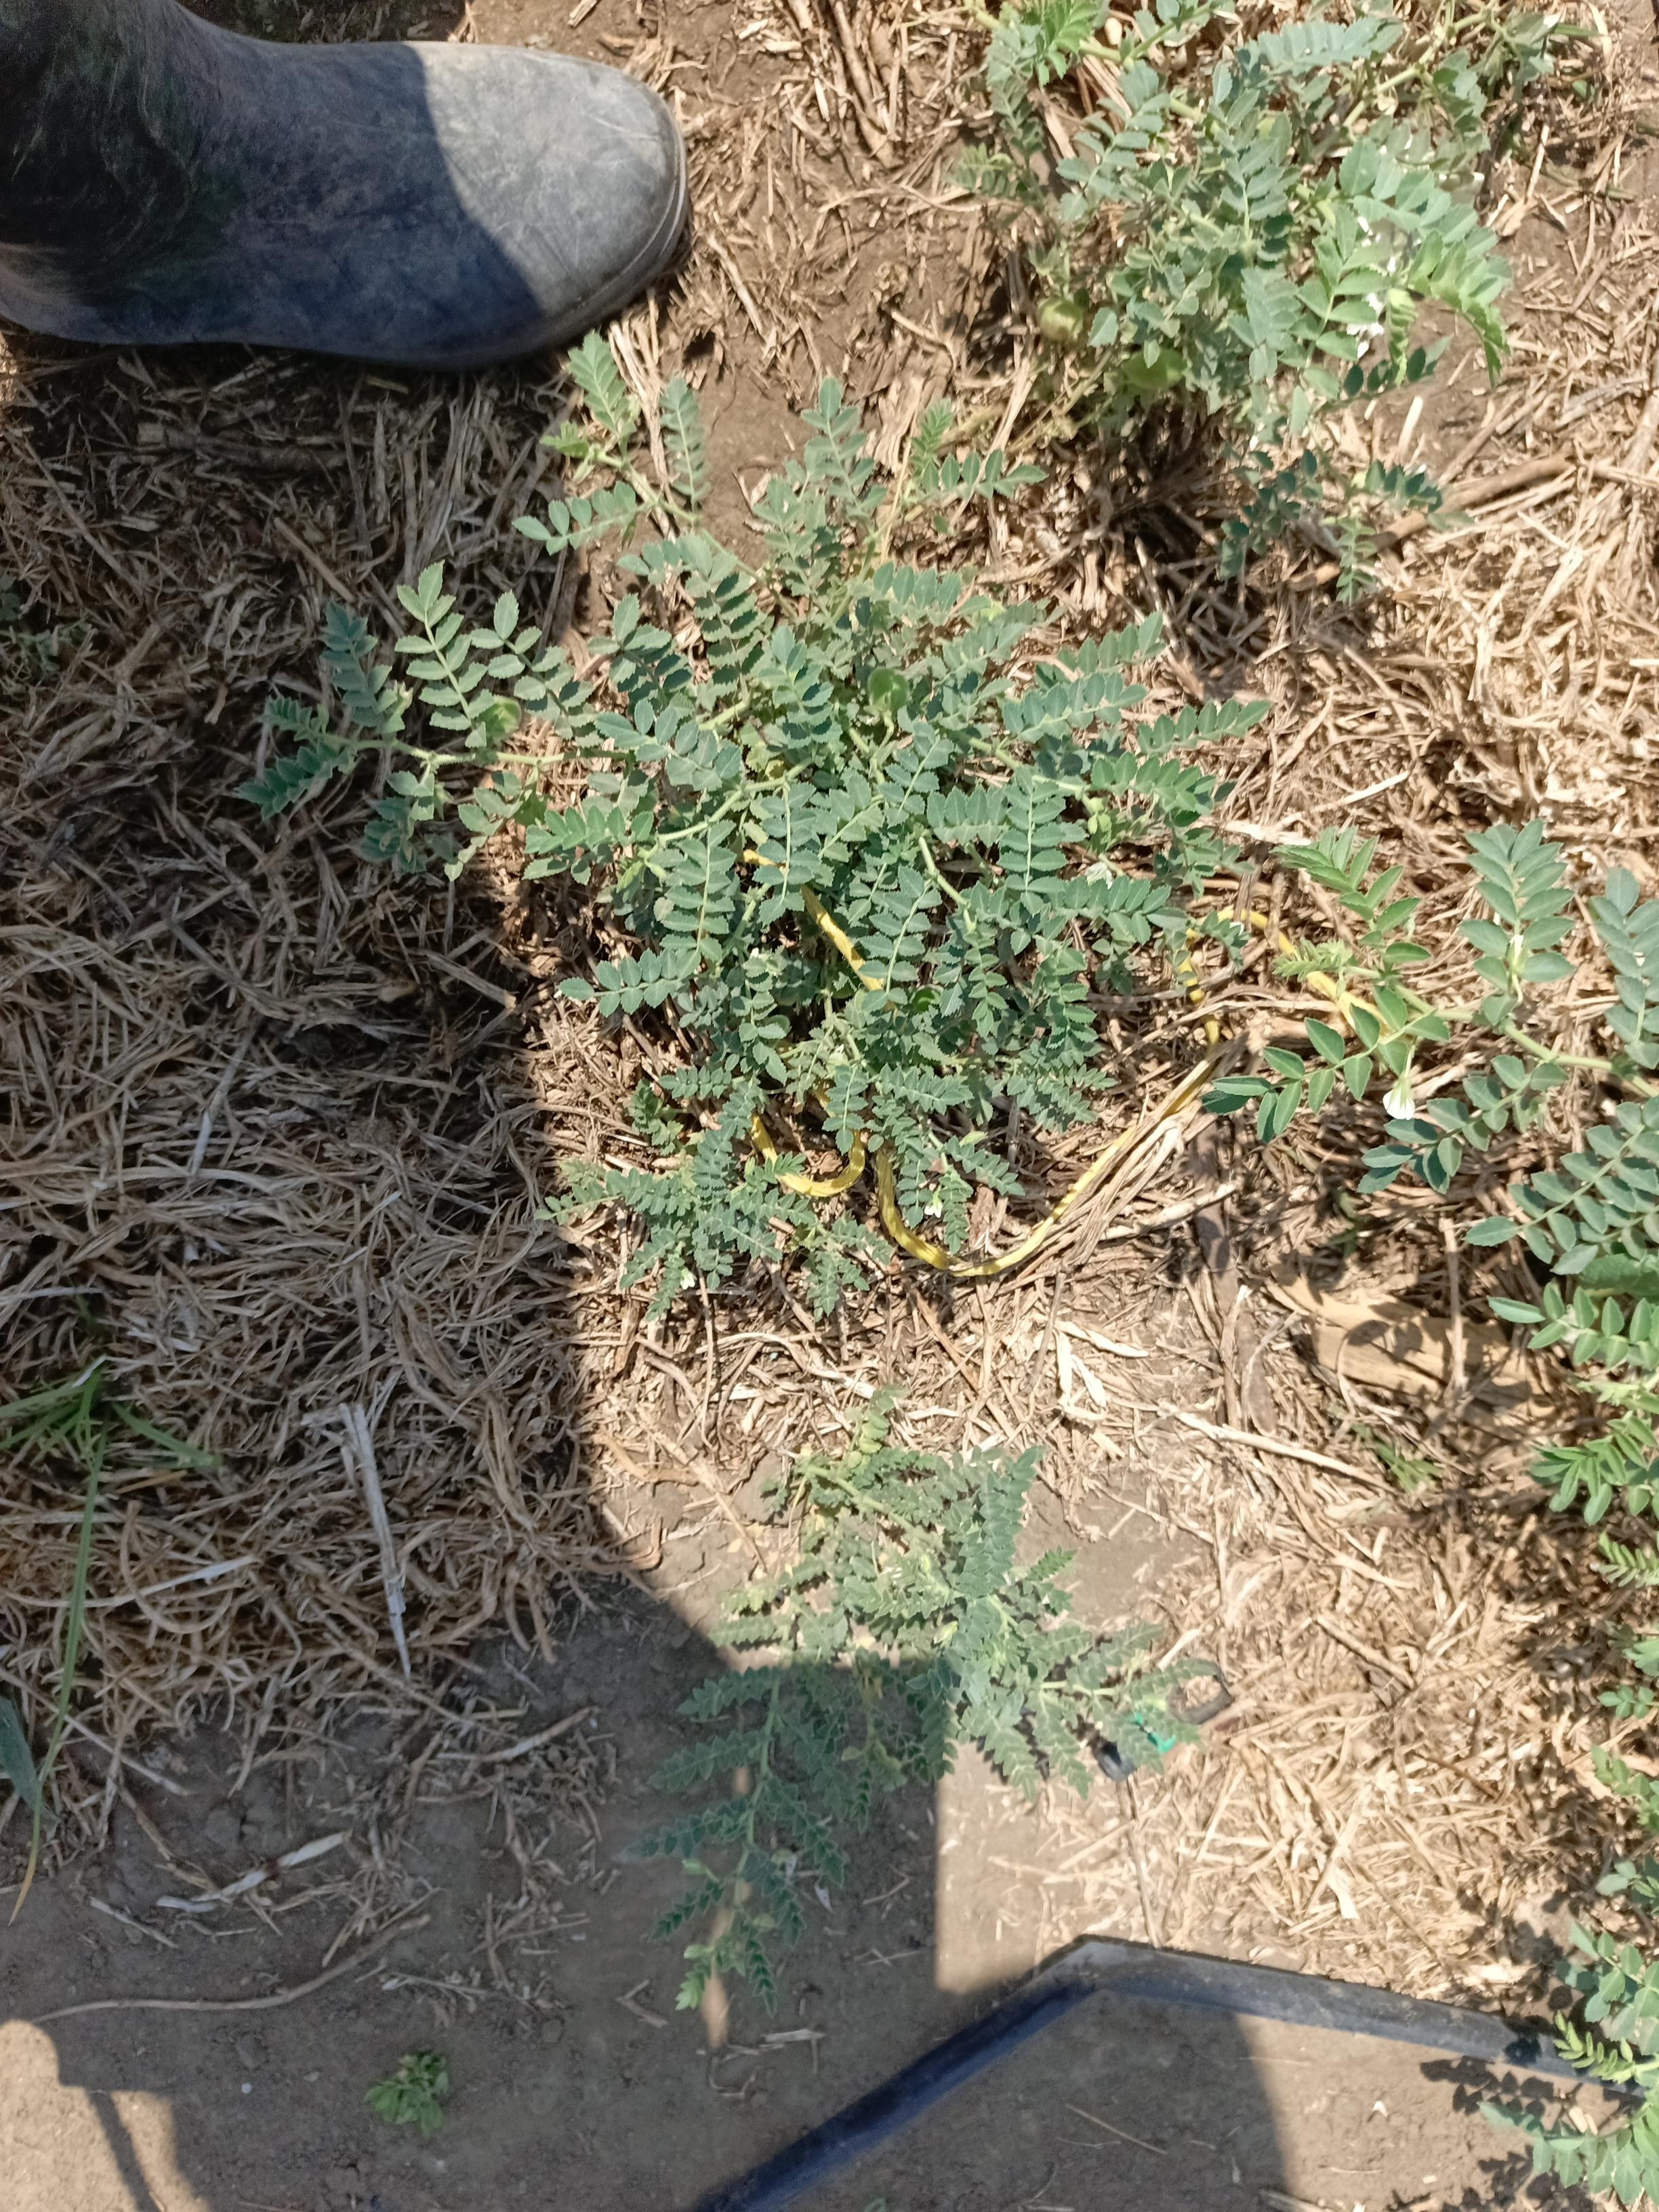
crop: chickpea
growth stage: development pod
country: Tanzania
